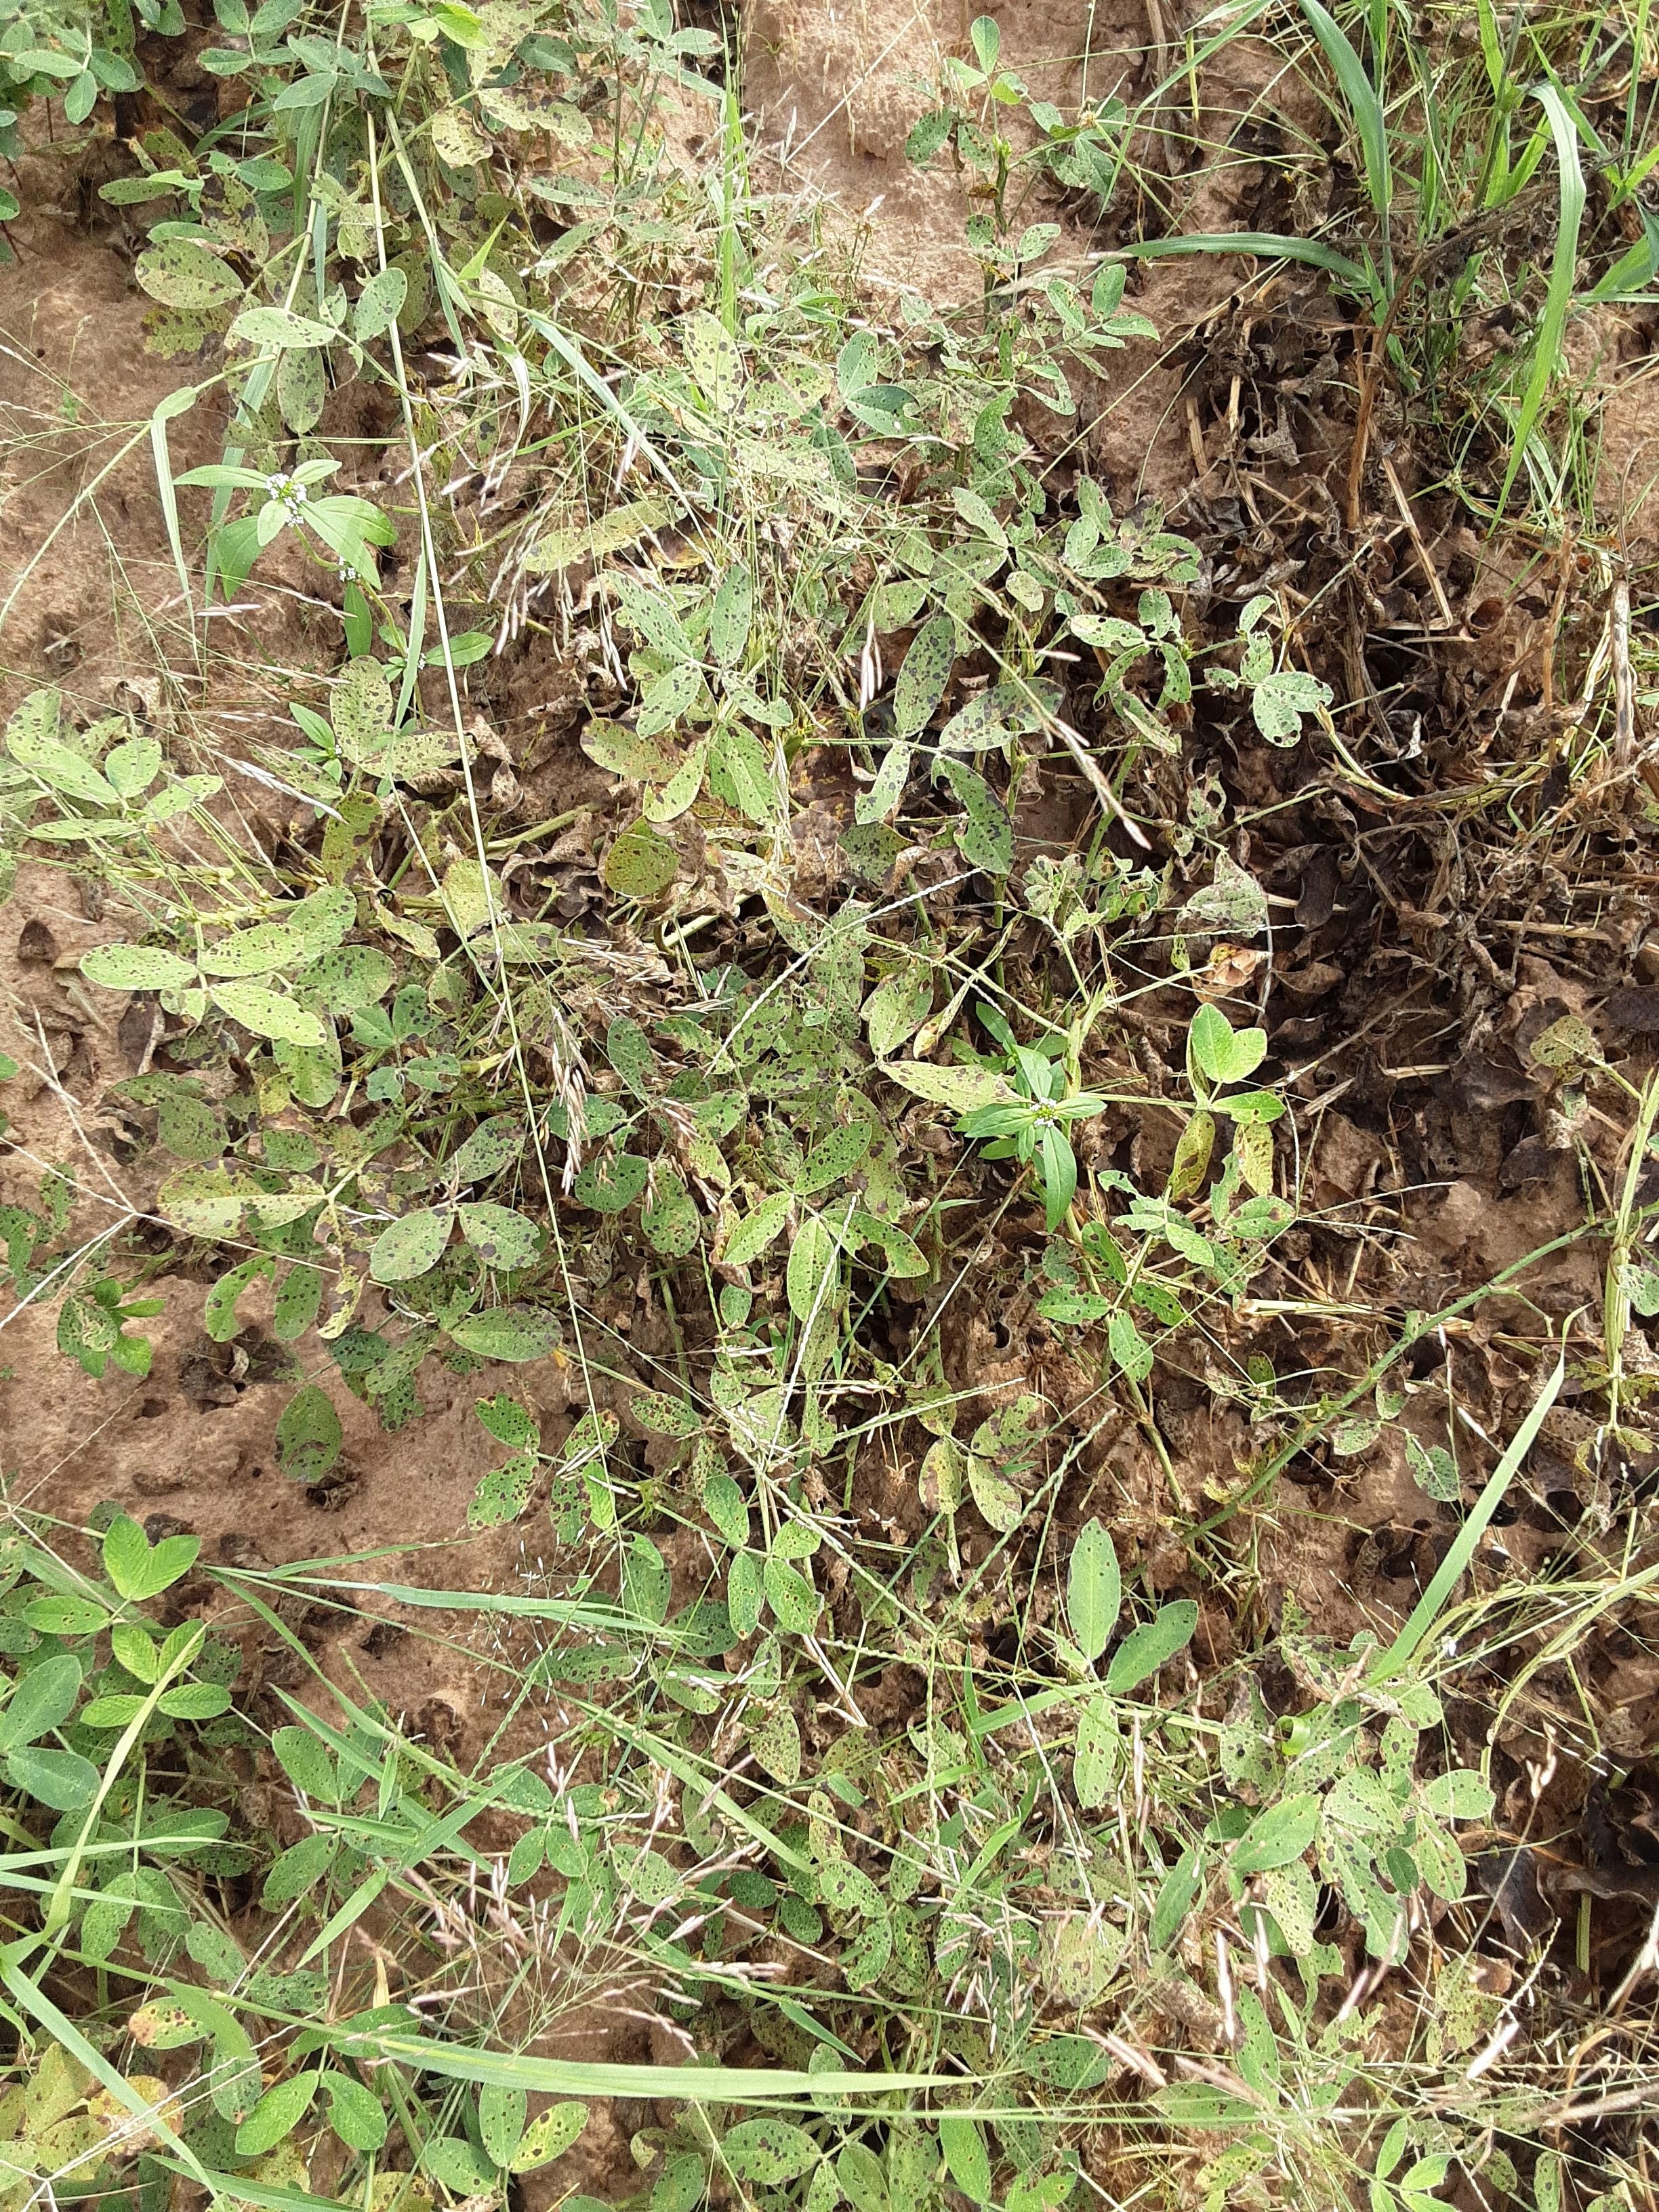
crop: groundnut
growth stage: flowering
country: Senegal
